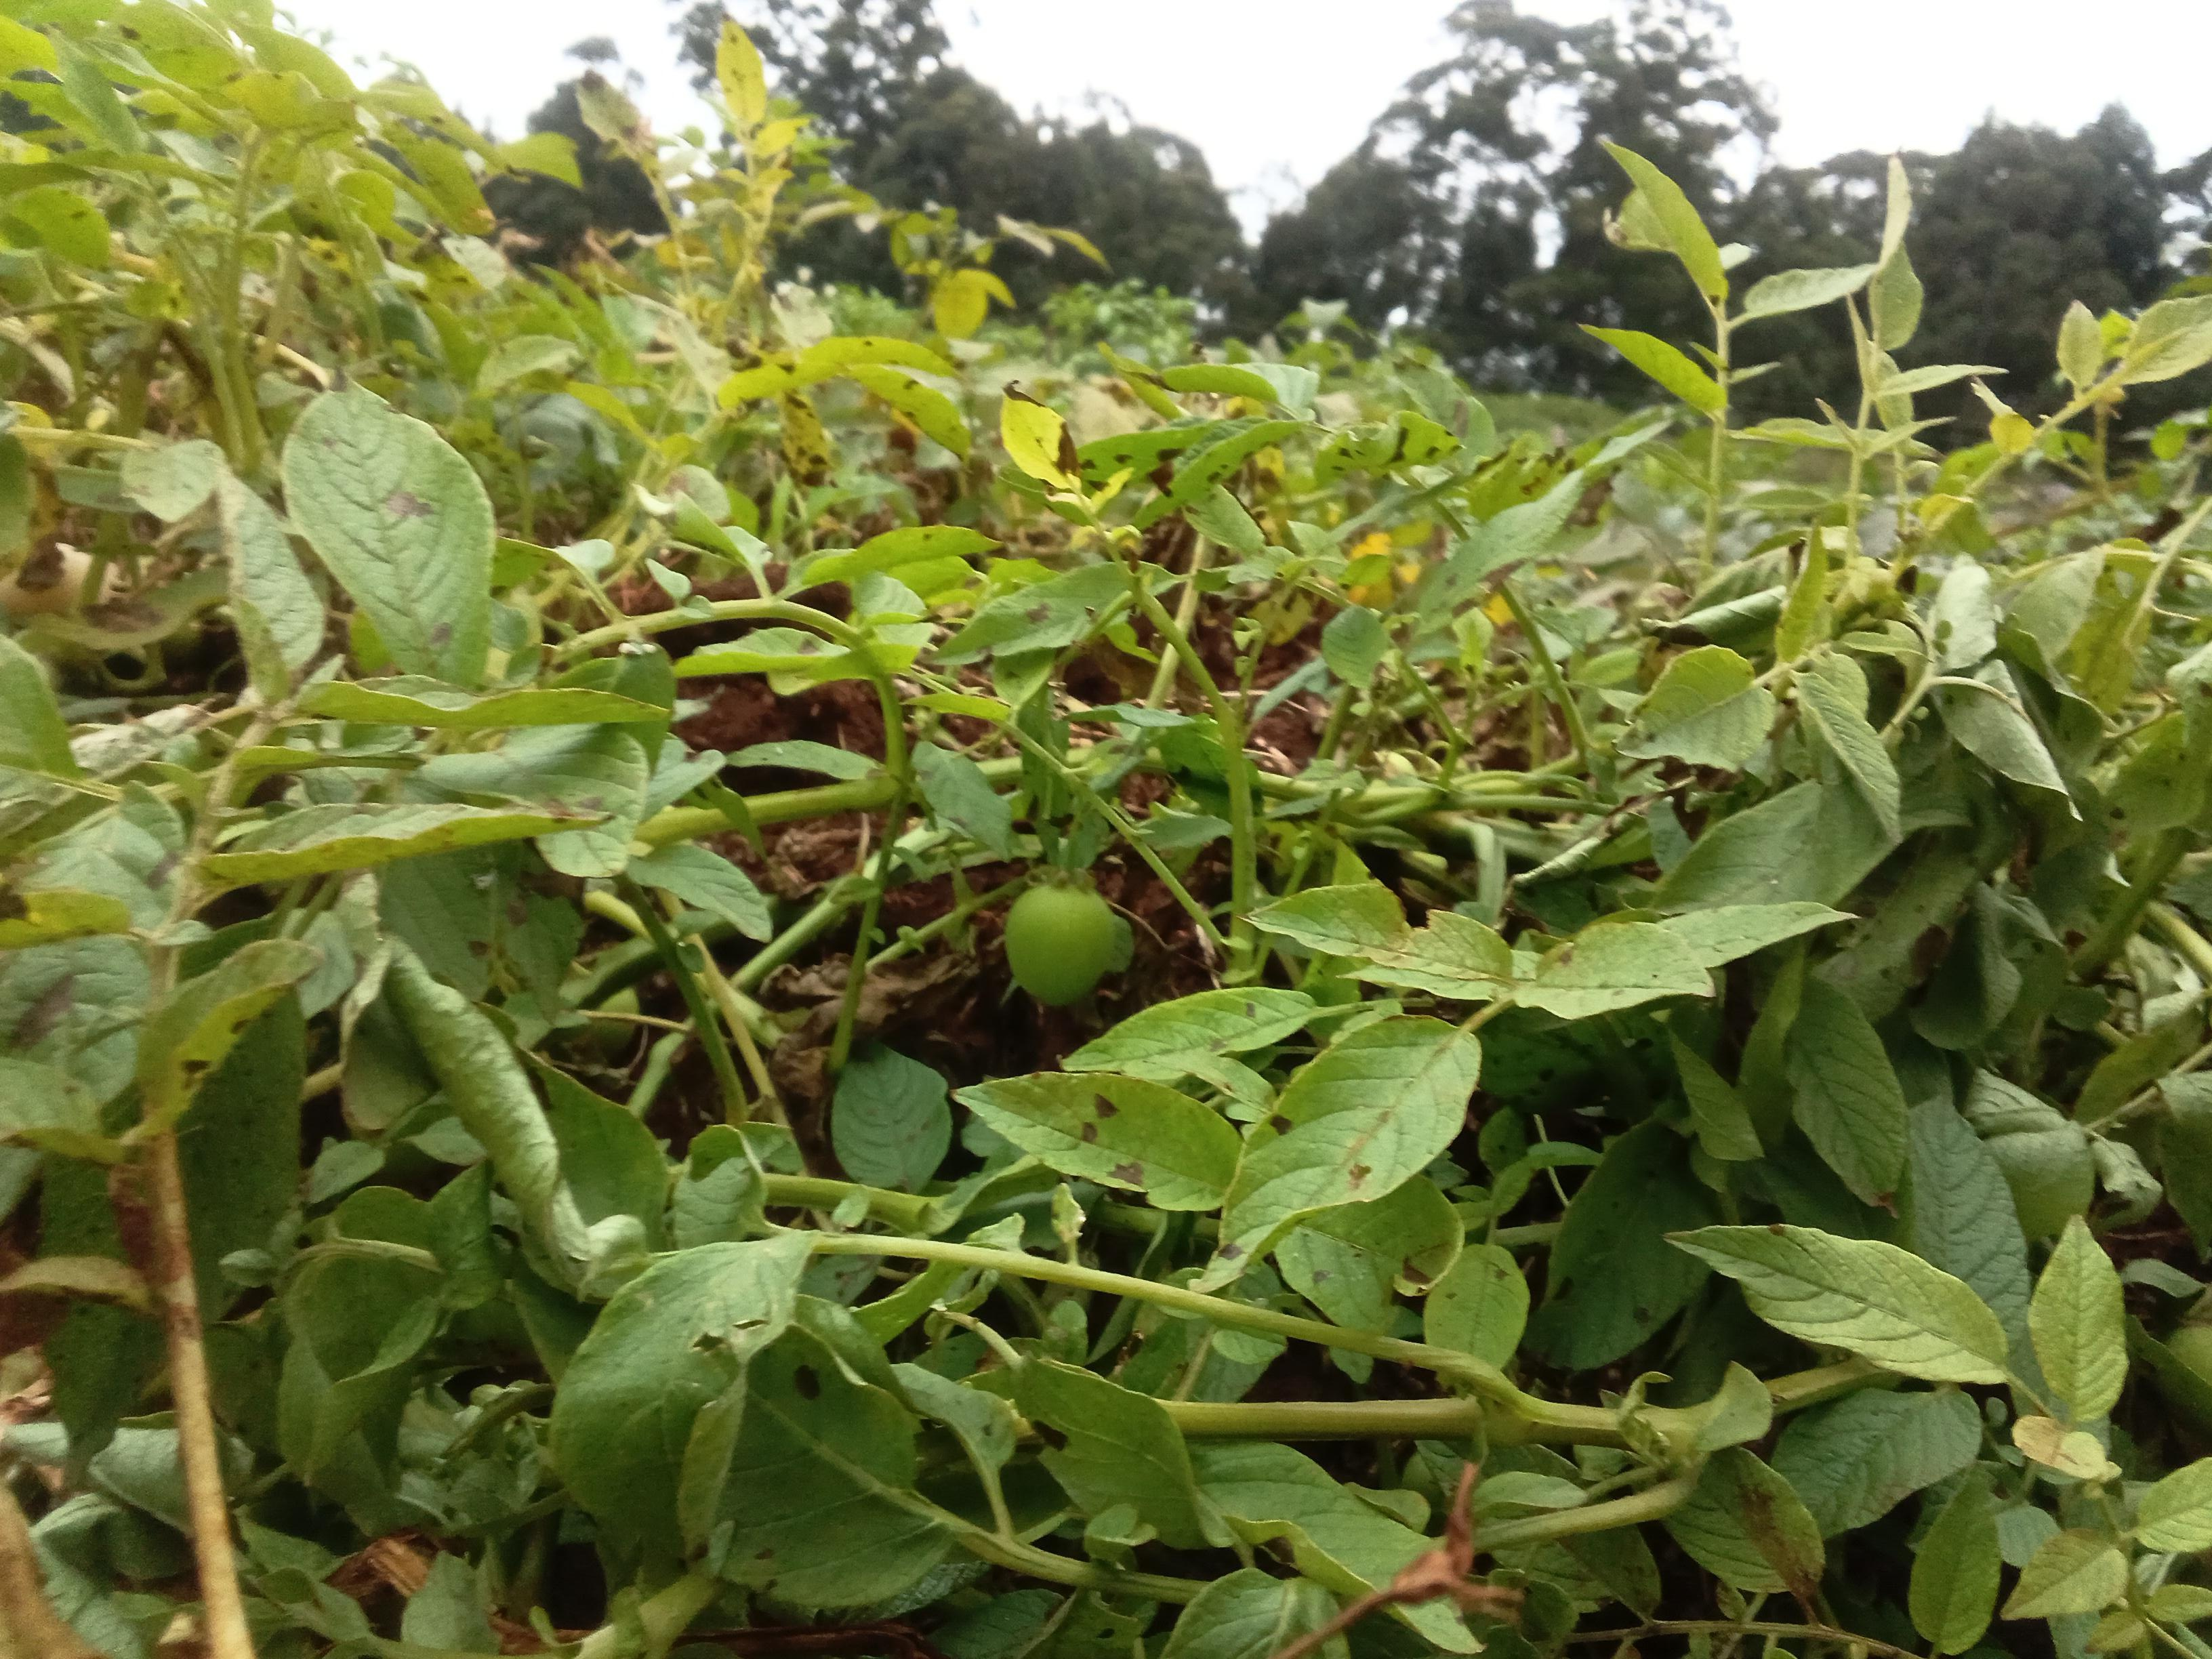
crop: potato
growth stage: harvest maturity
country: Kenya
